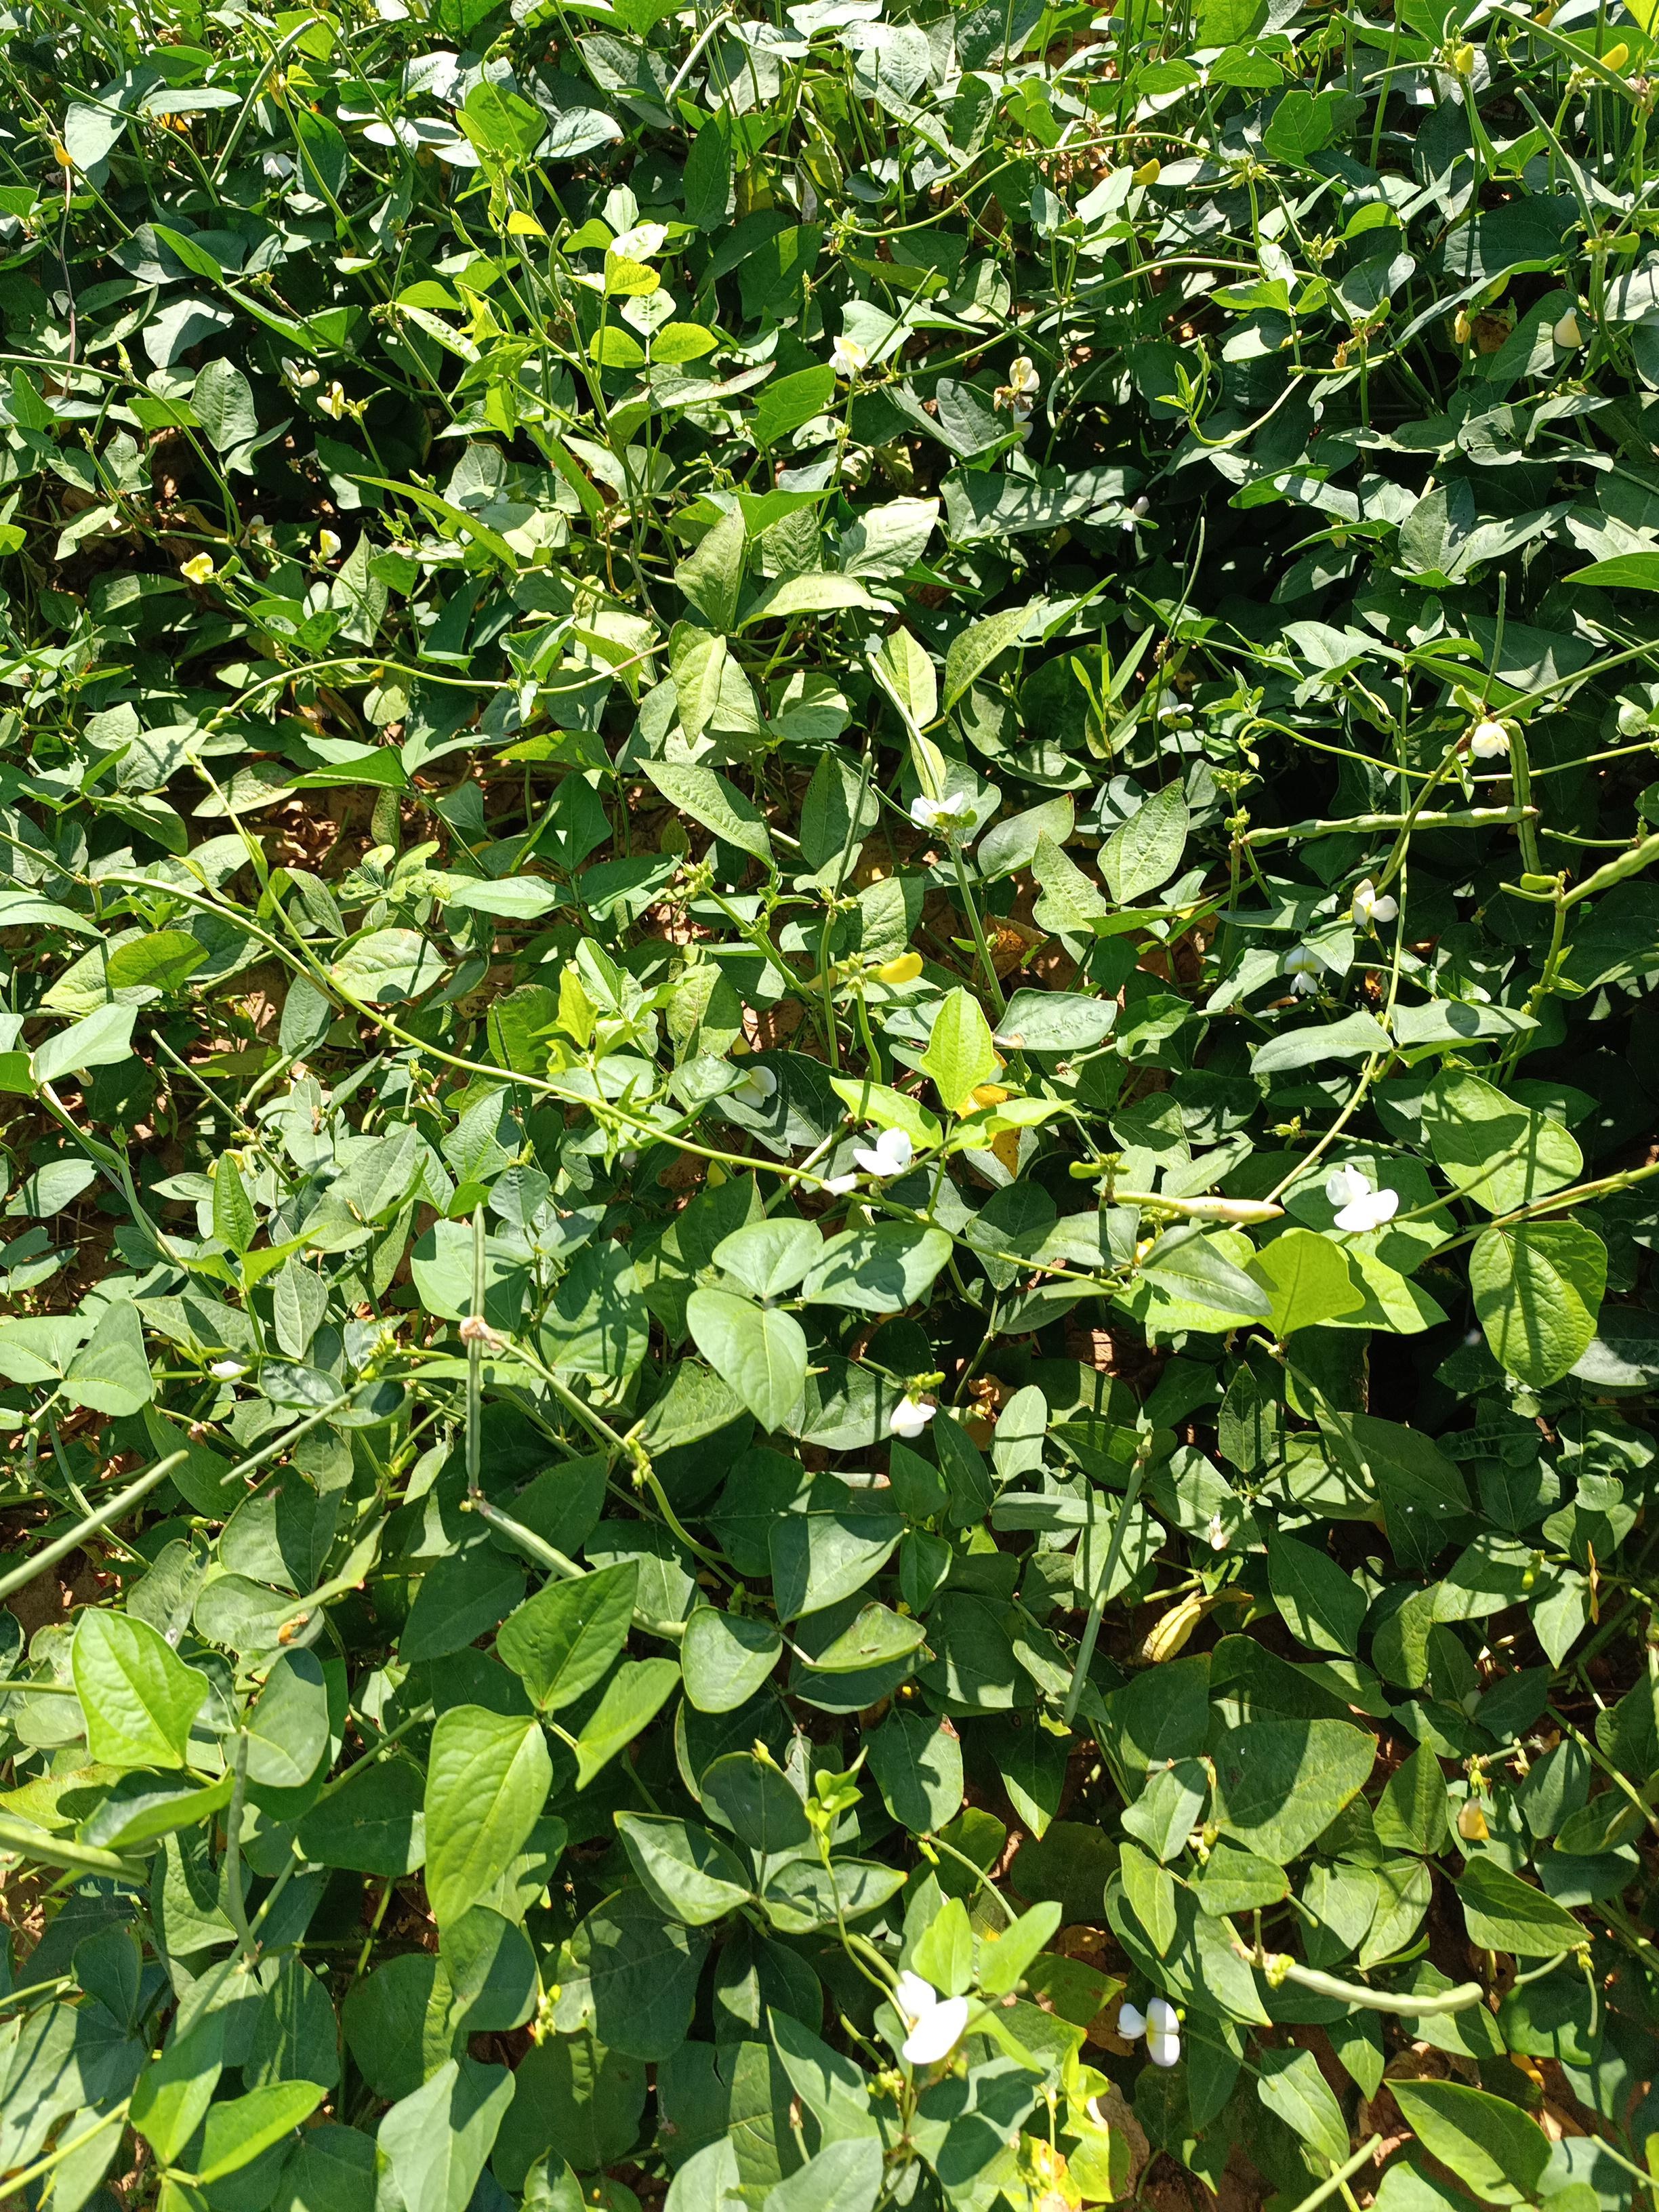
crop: cowpea
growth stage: maturity
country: Nigeria
